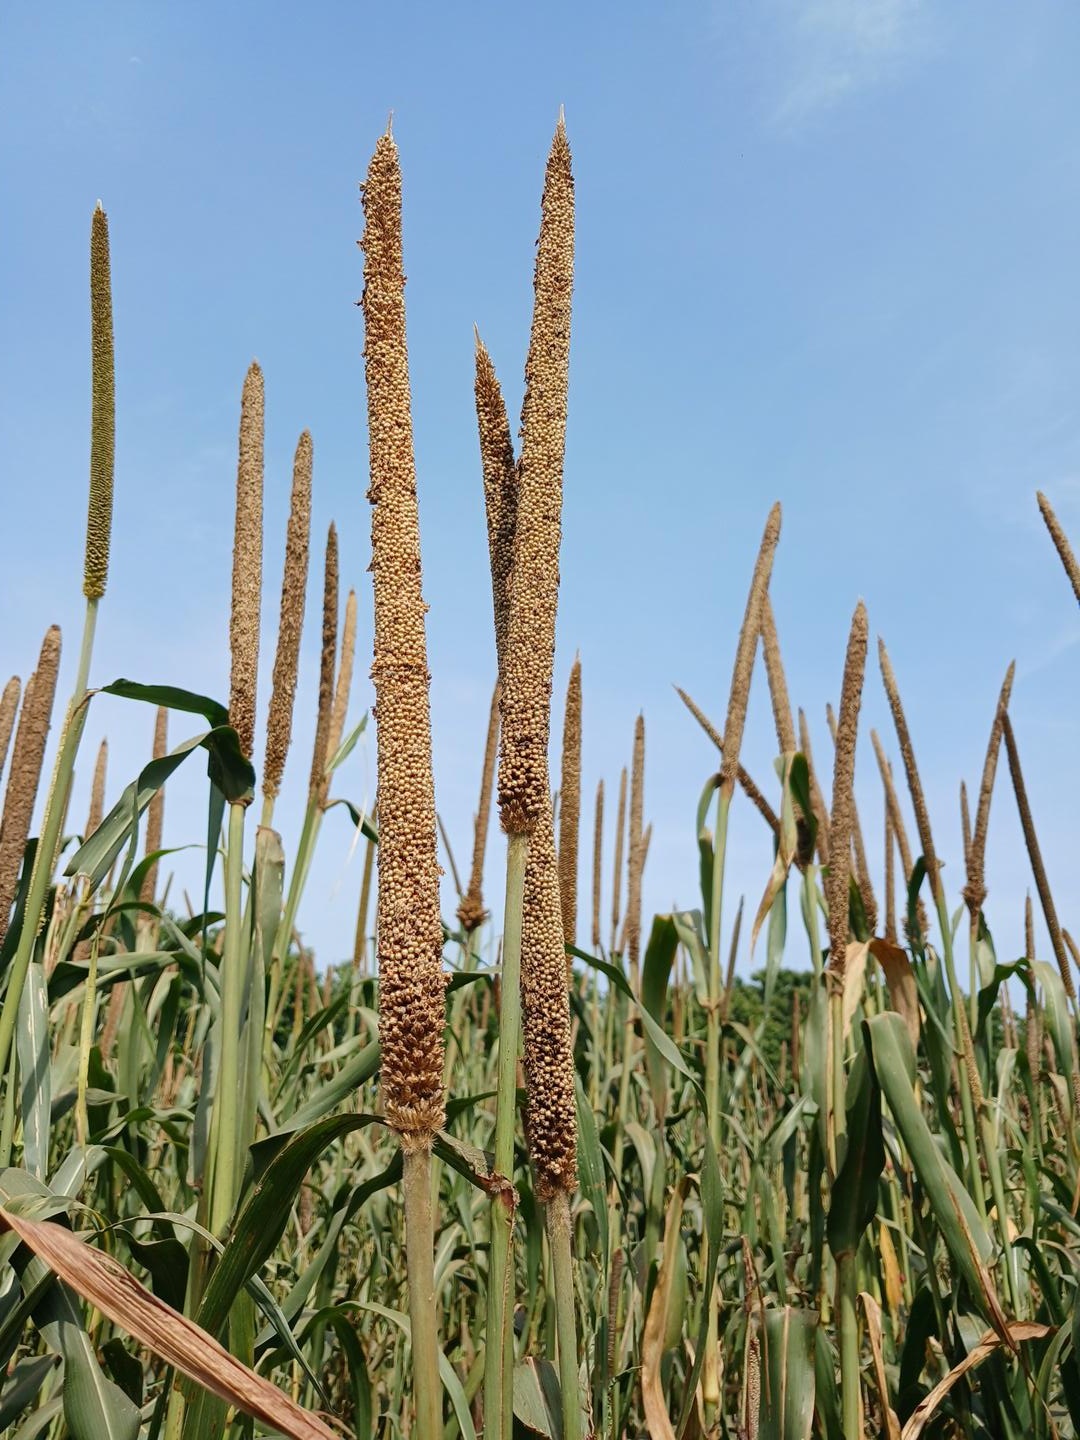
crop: pearl millet
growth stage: maturity
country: Senegal
